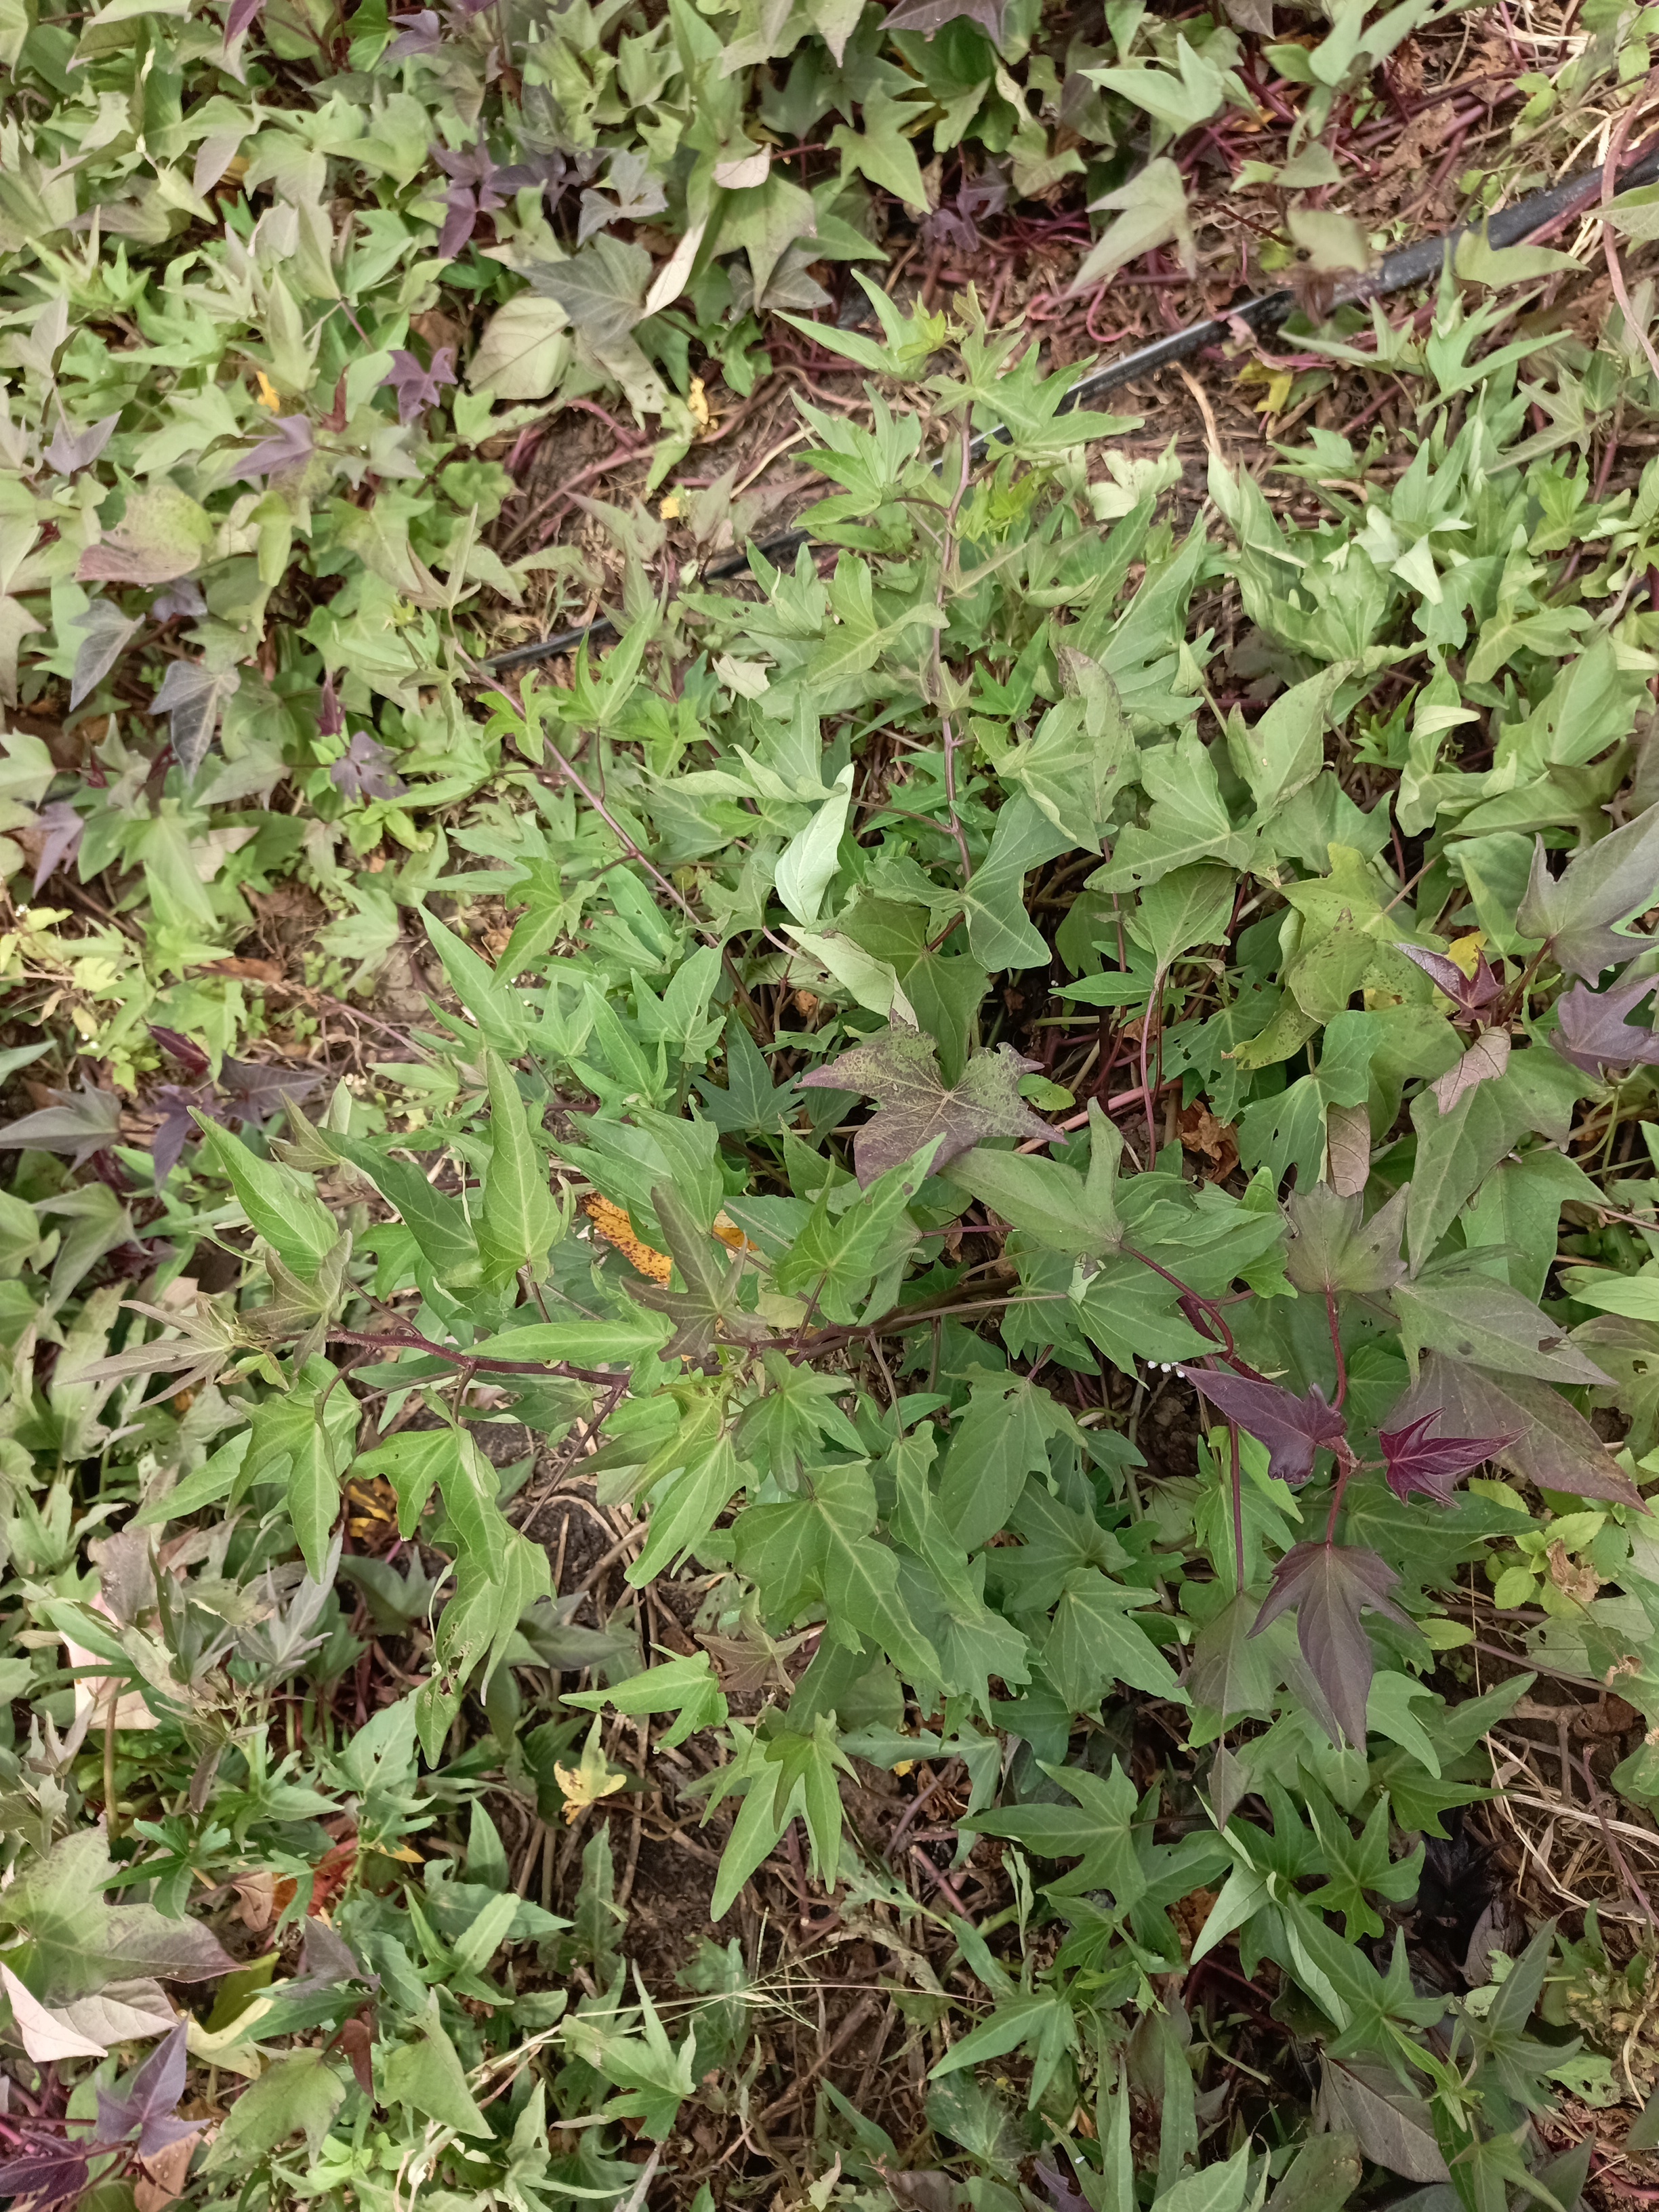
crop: sweet potato
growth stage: flowering
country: Tanzania
